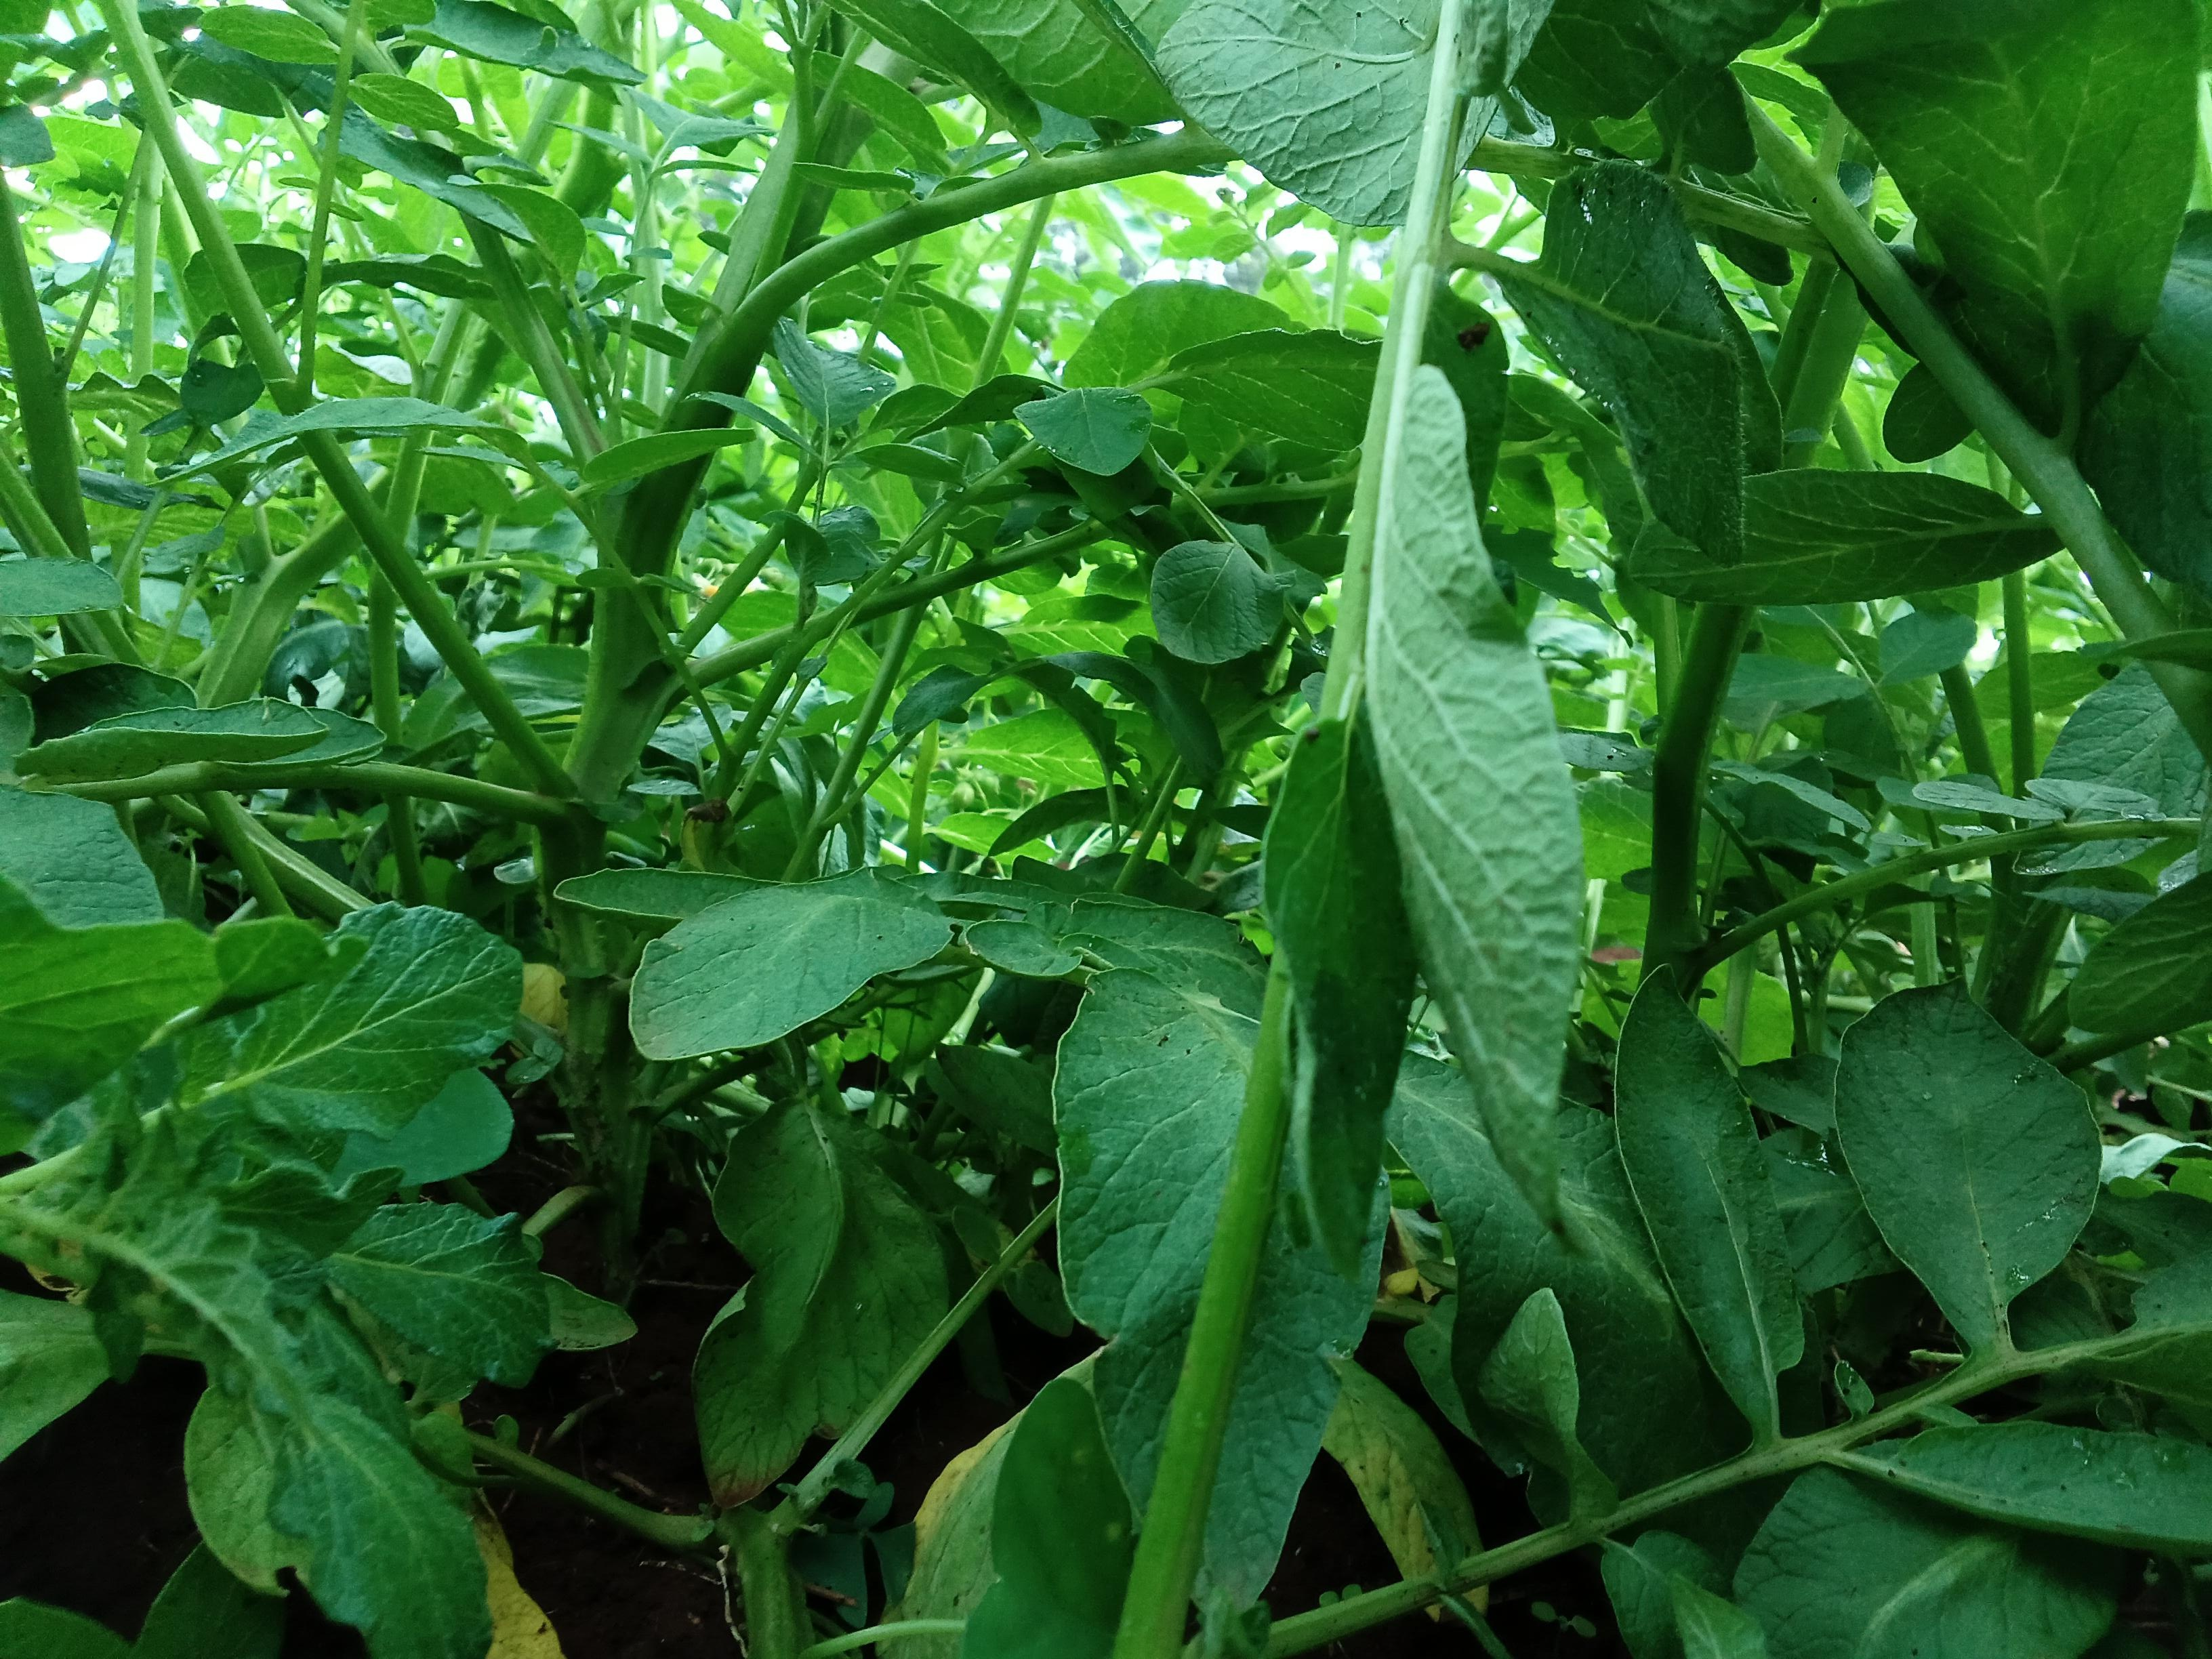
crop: potato
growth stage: flowering
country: Kenya
